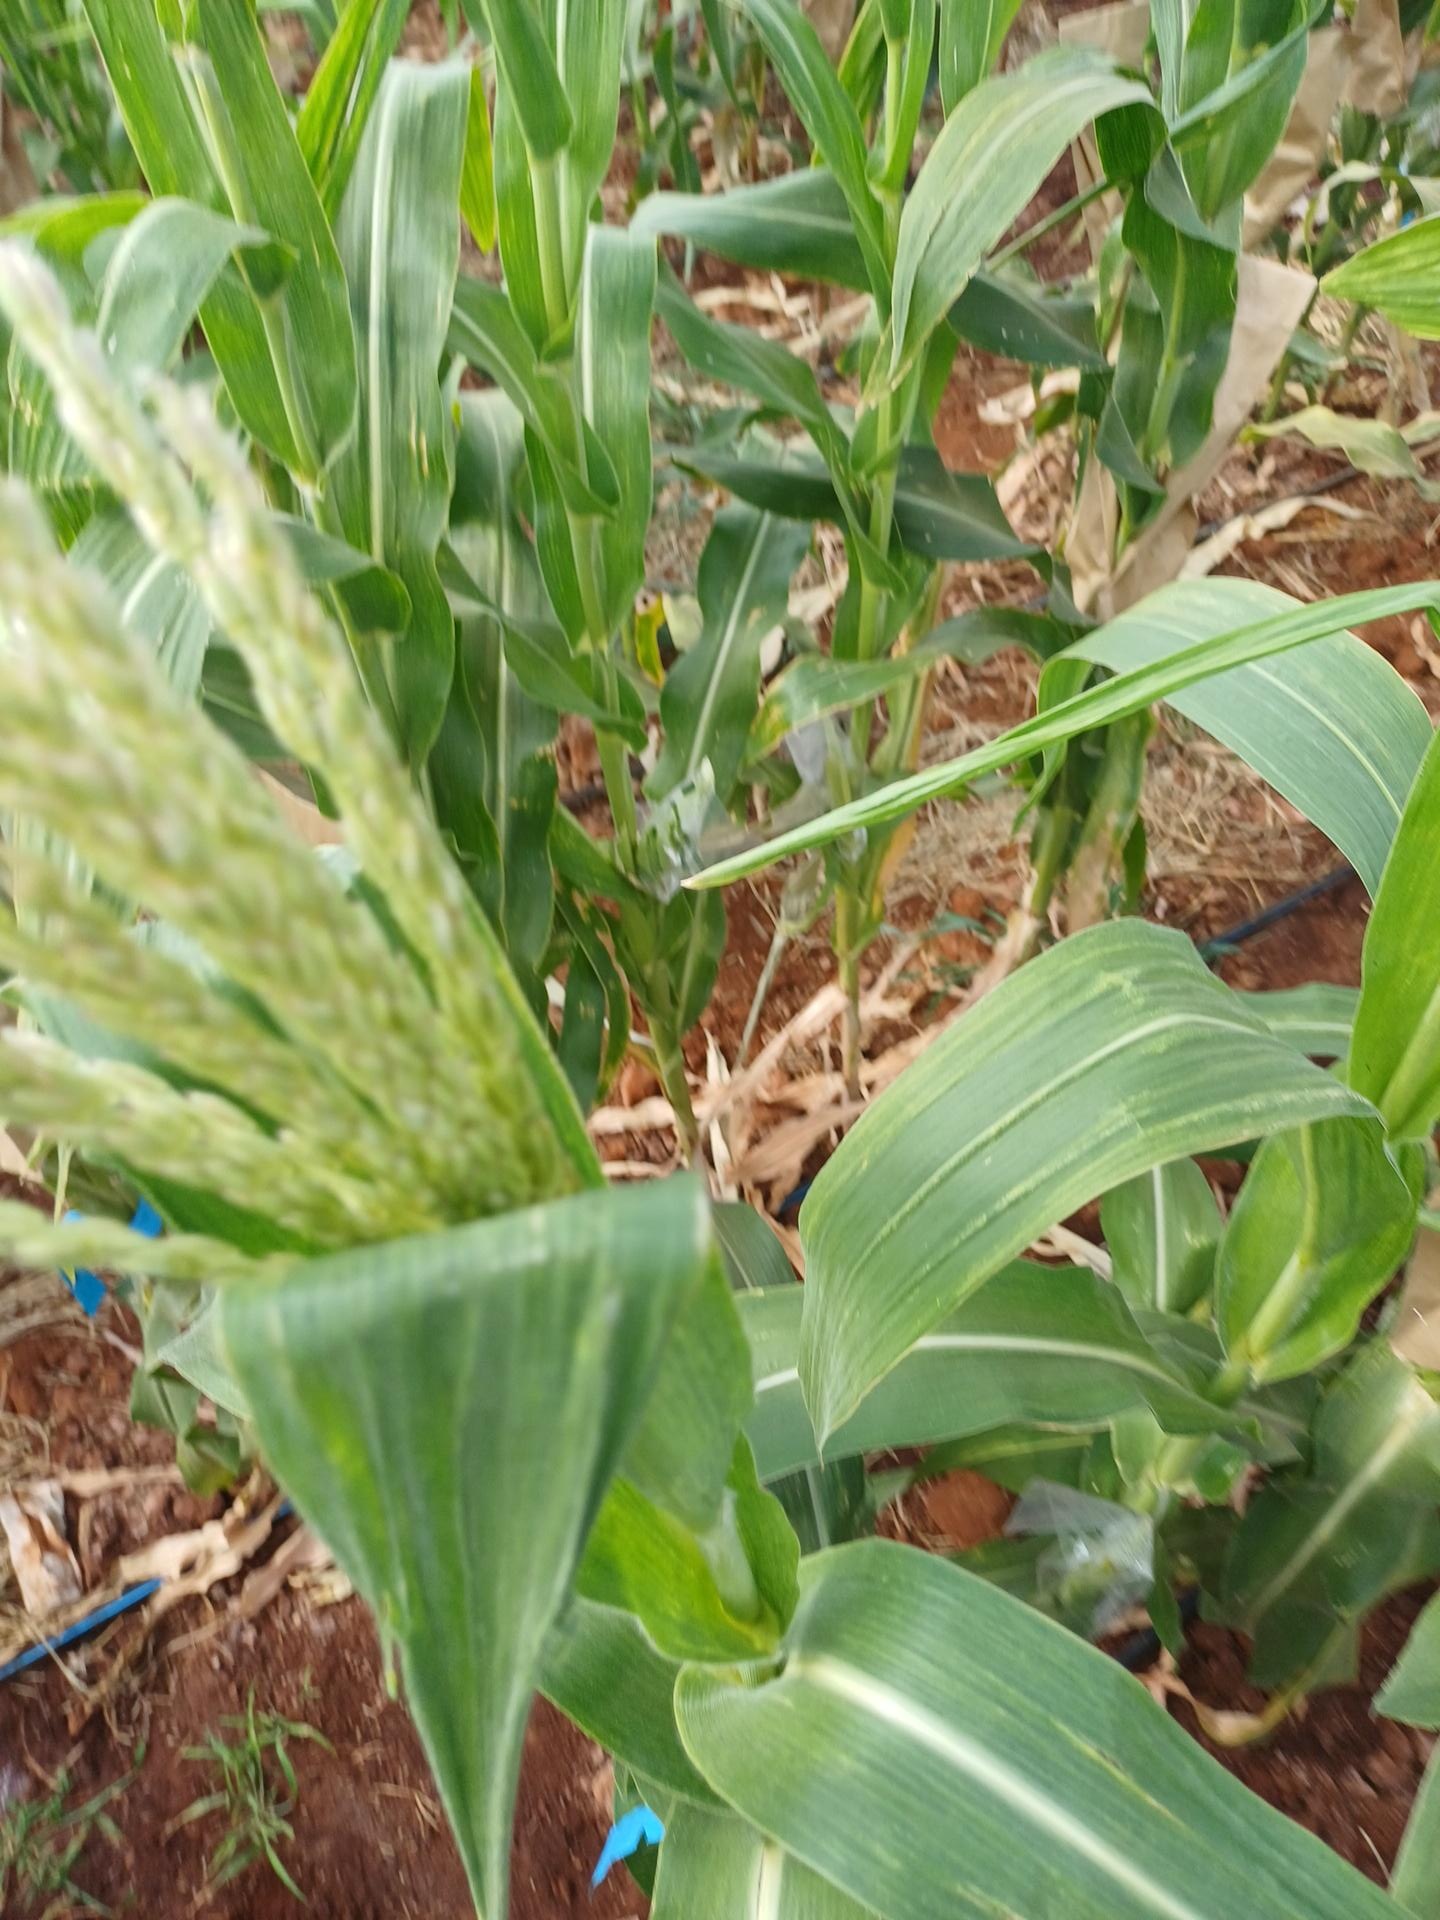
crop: maize
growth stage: flowering
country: Kenya
